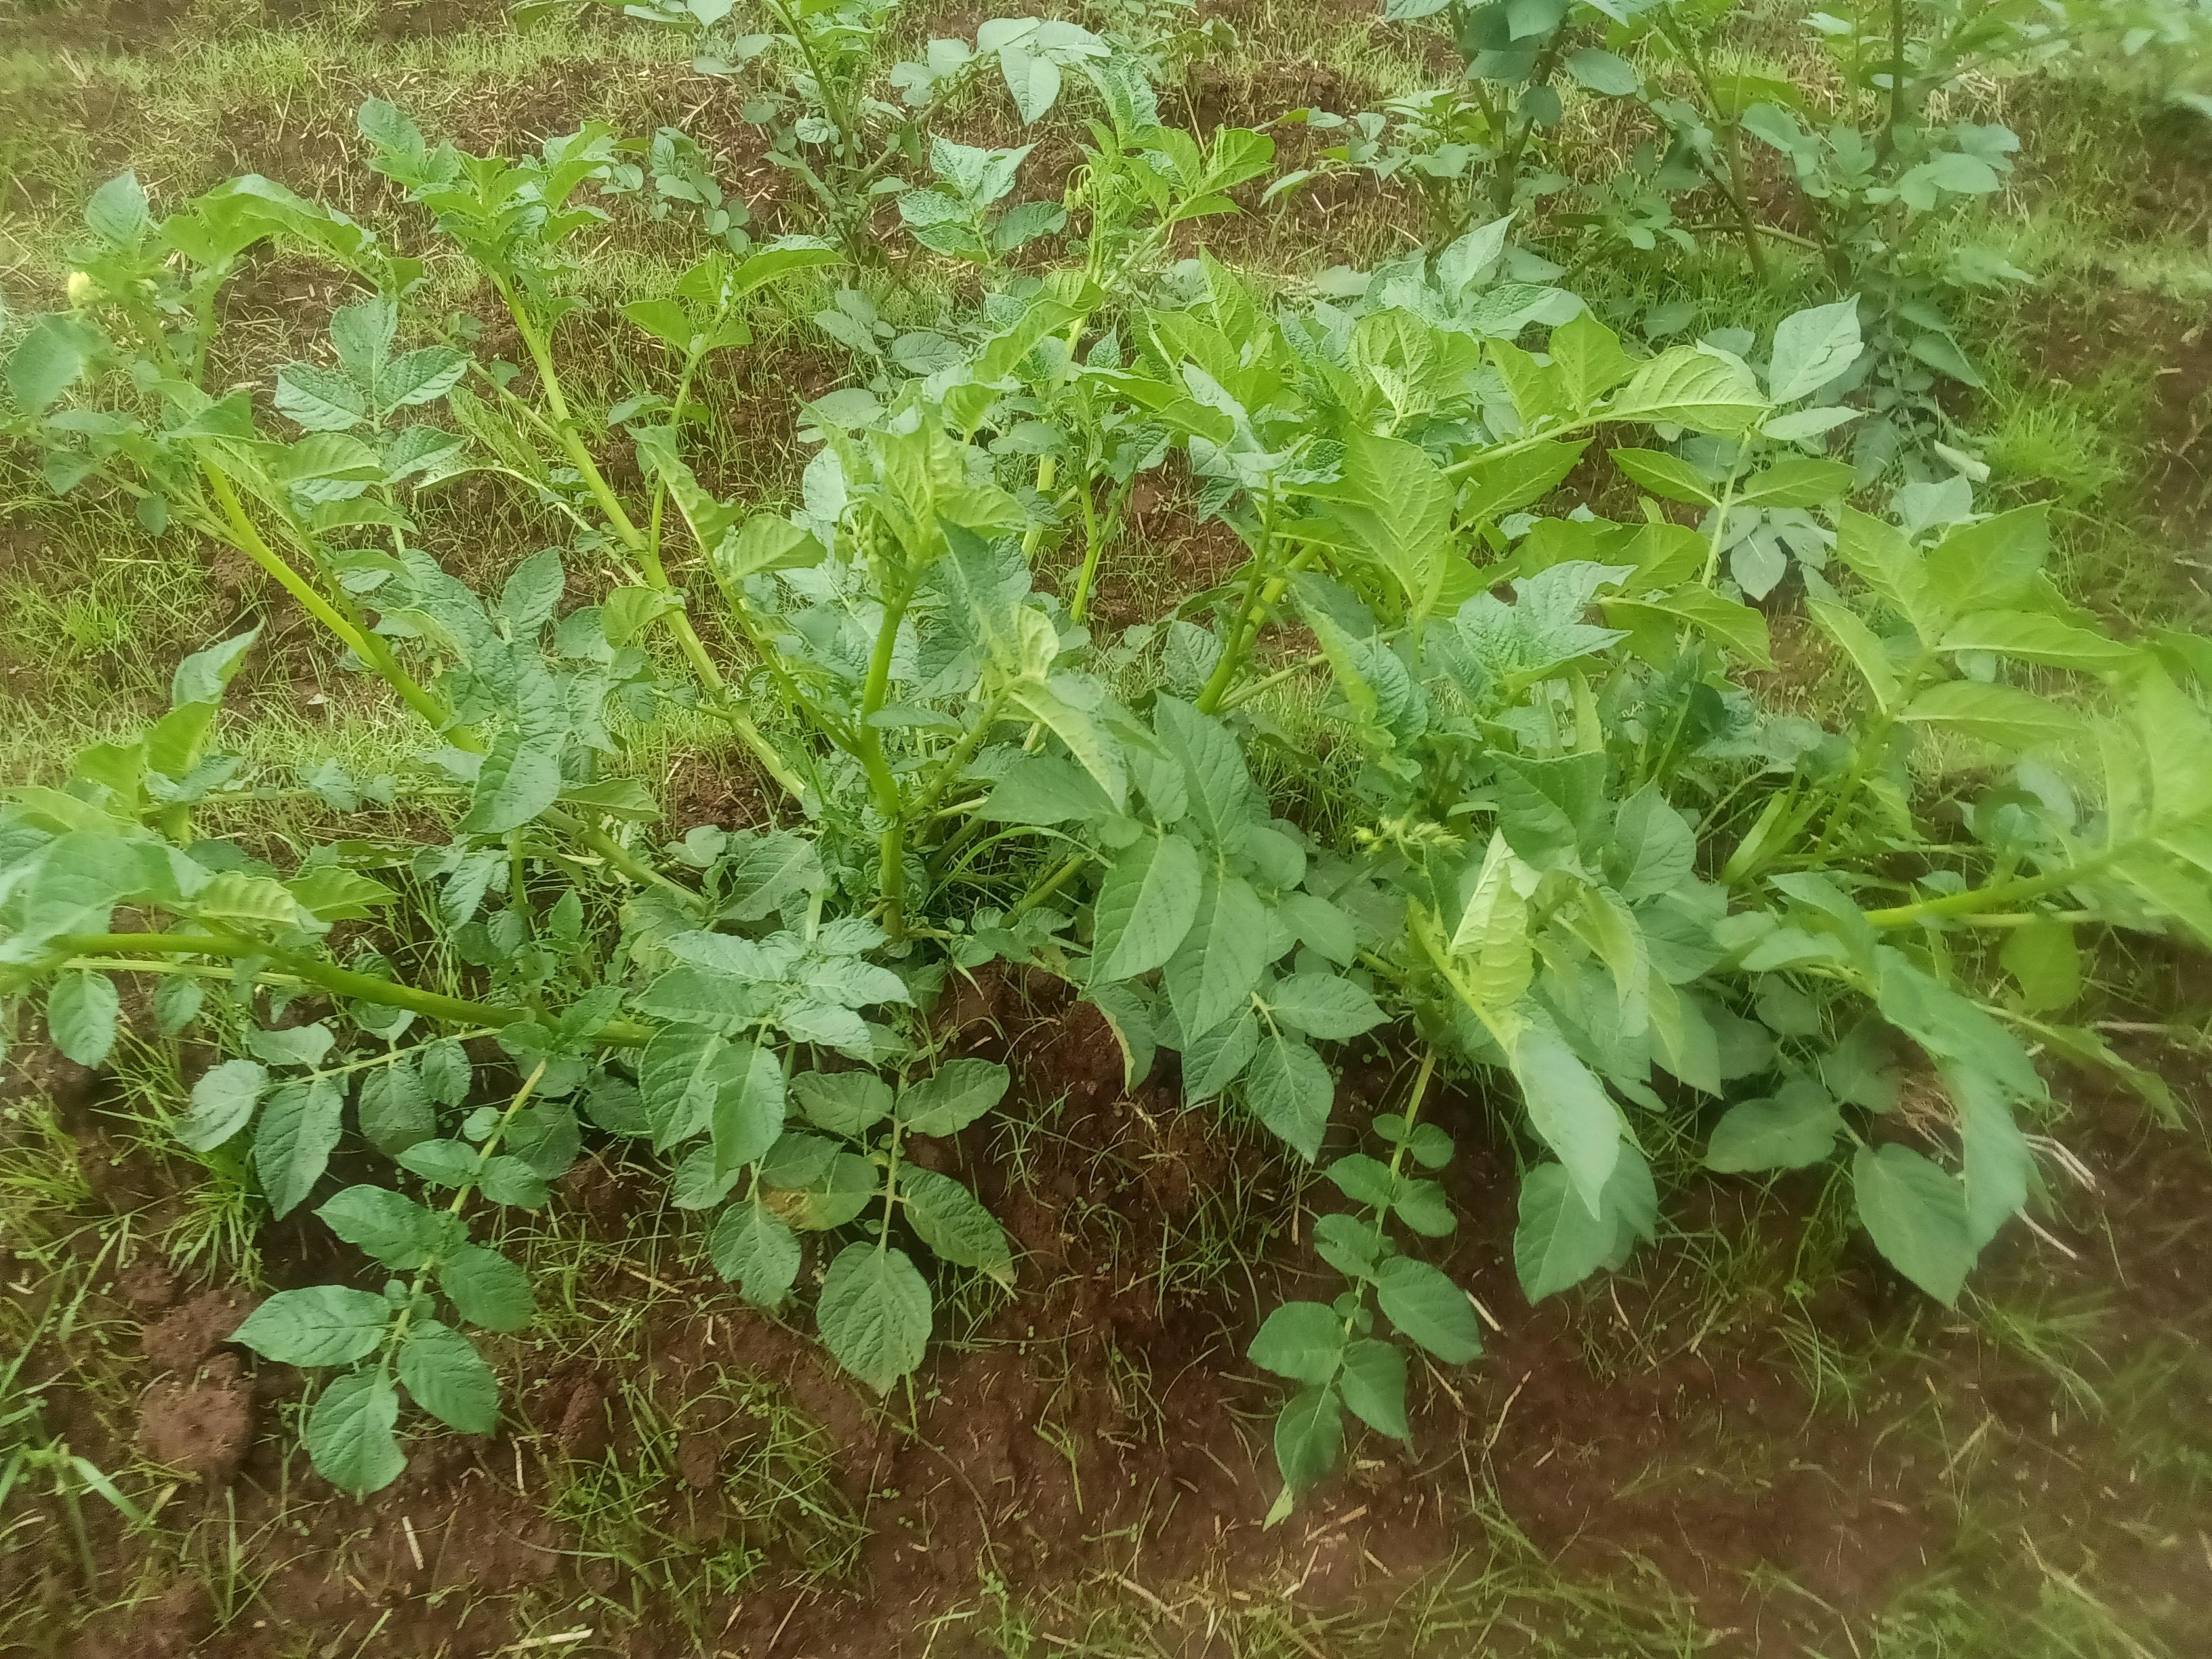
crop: potato
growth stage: flowering
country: Kenya
